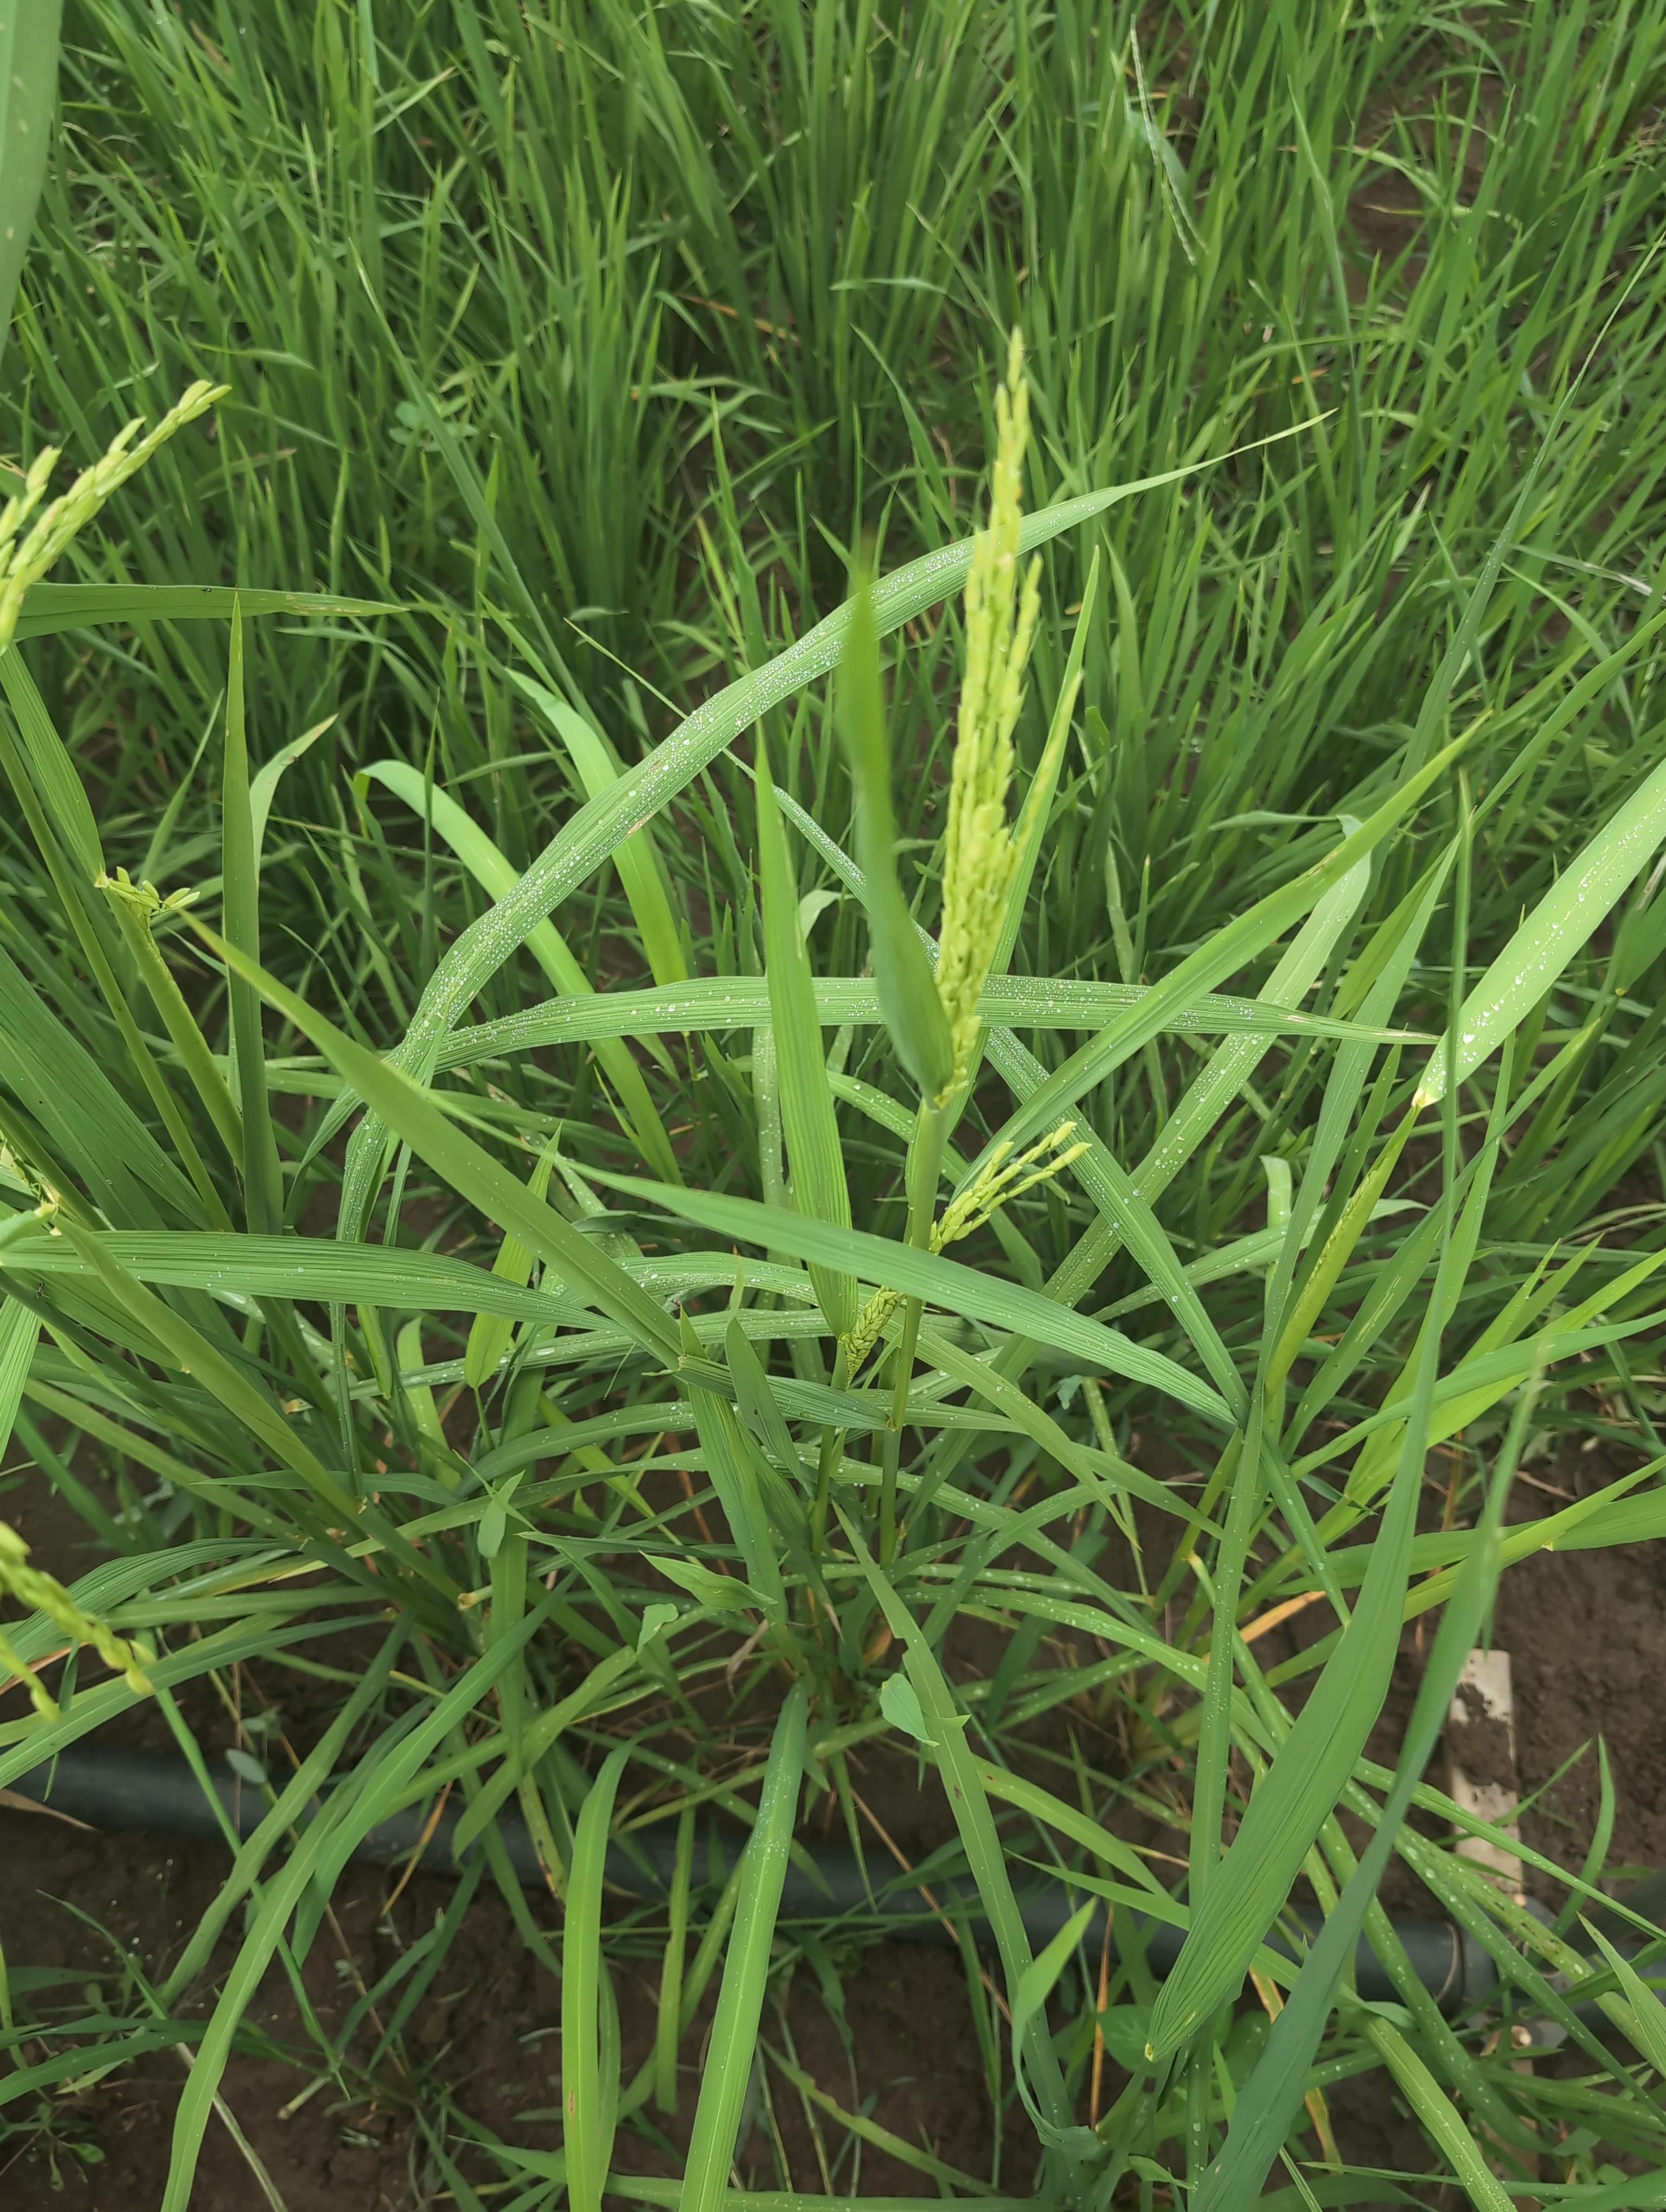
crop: rice
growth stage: flowering
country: Côte d'Ivoire
